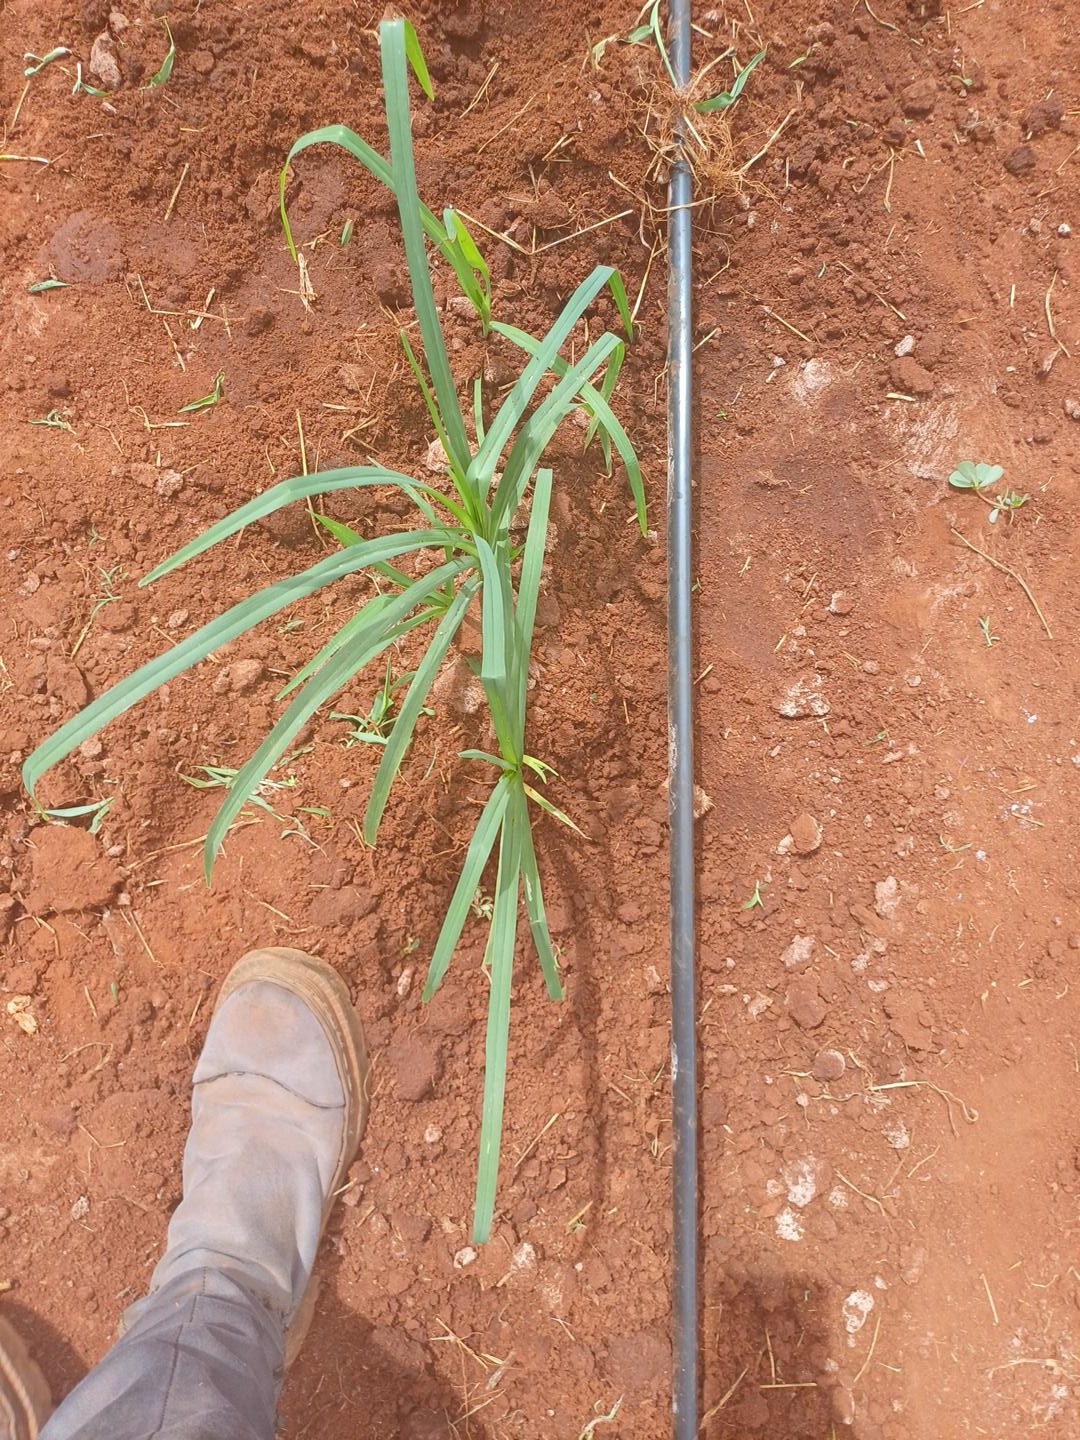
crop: finger millet
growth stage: vegetative
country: Kenya
